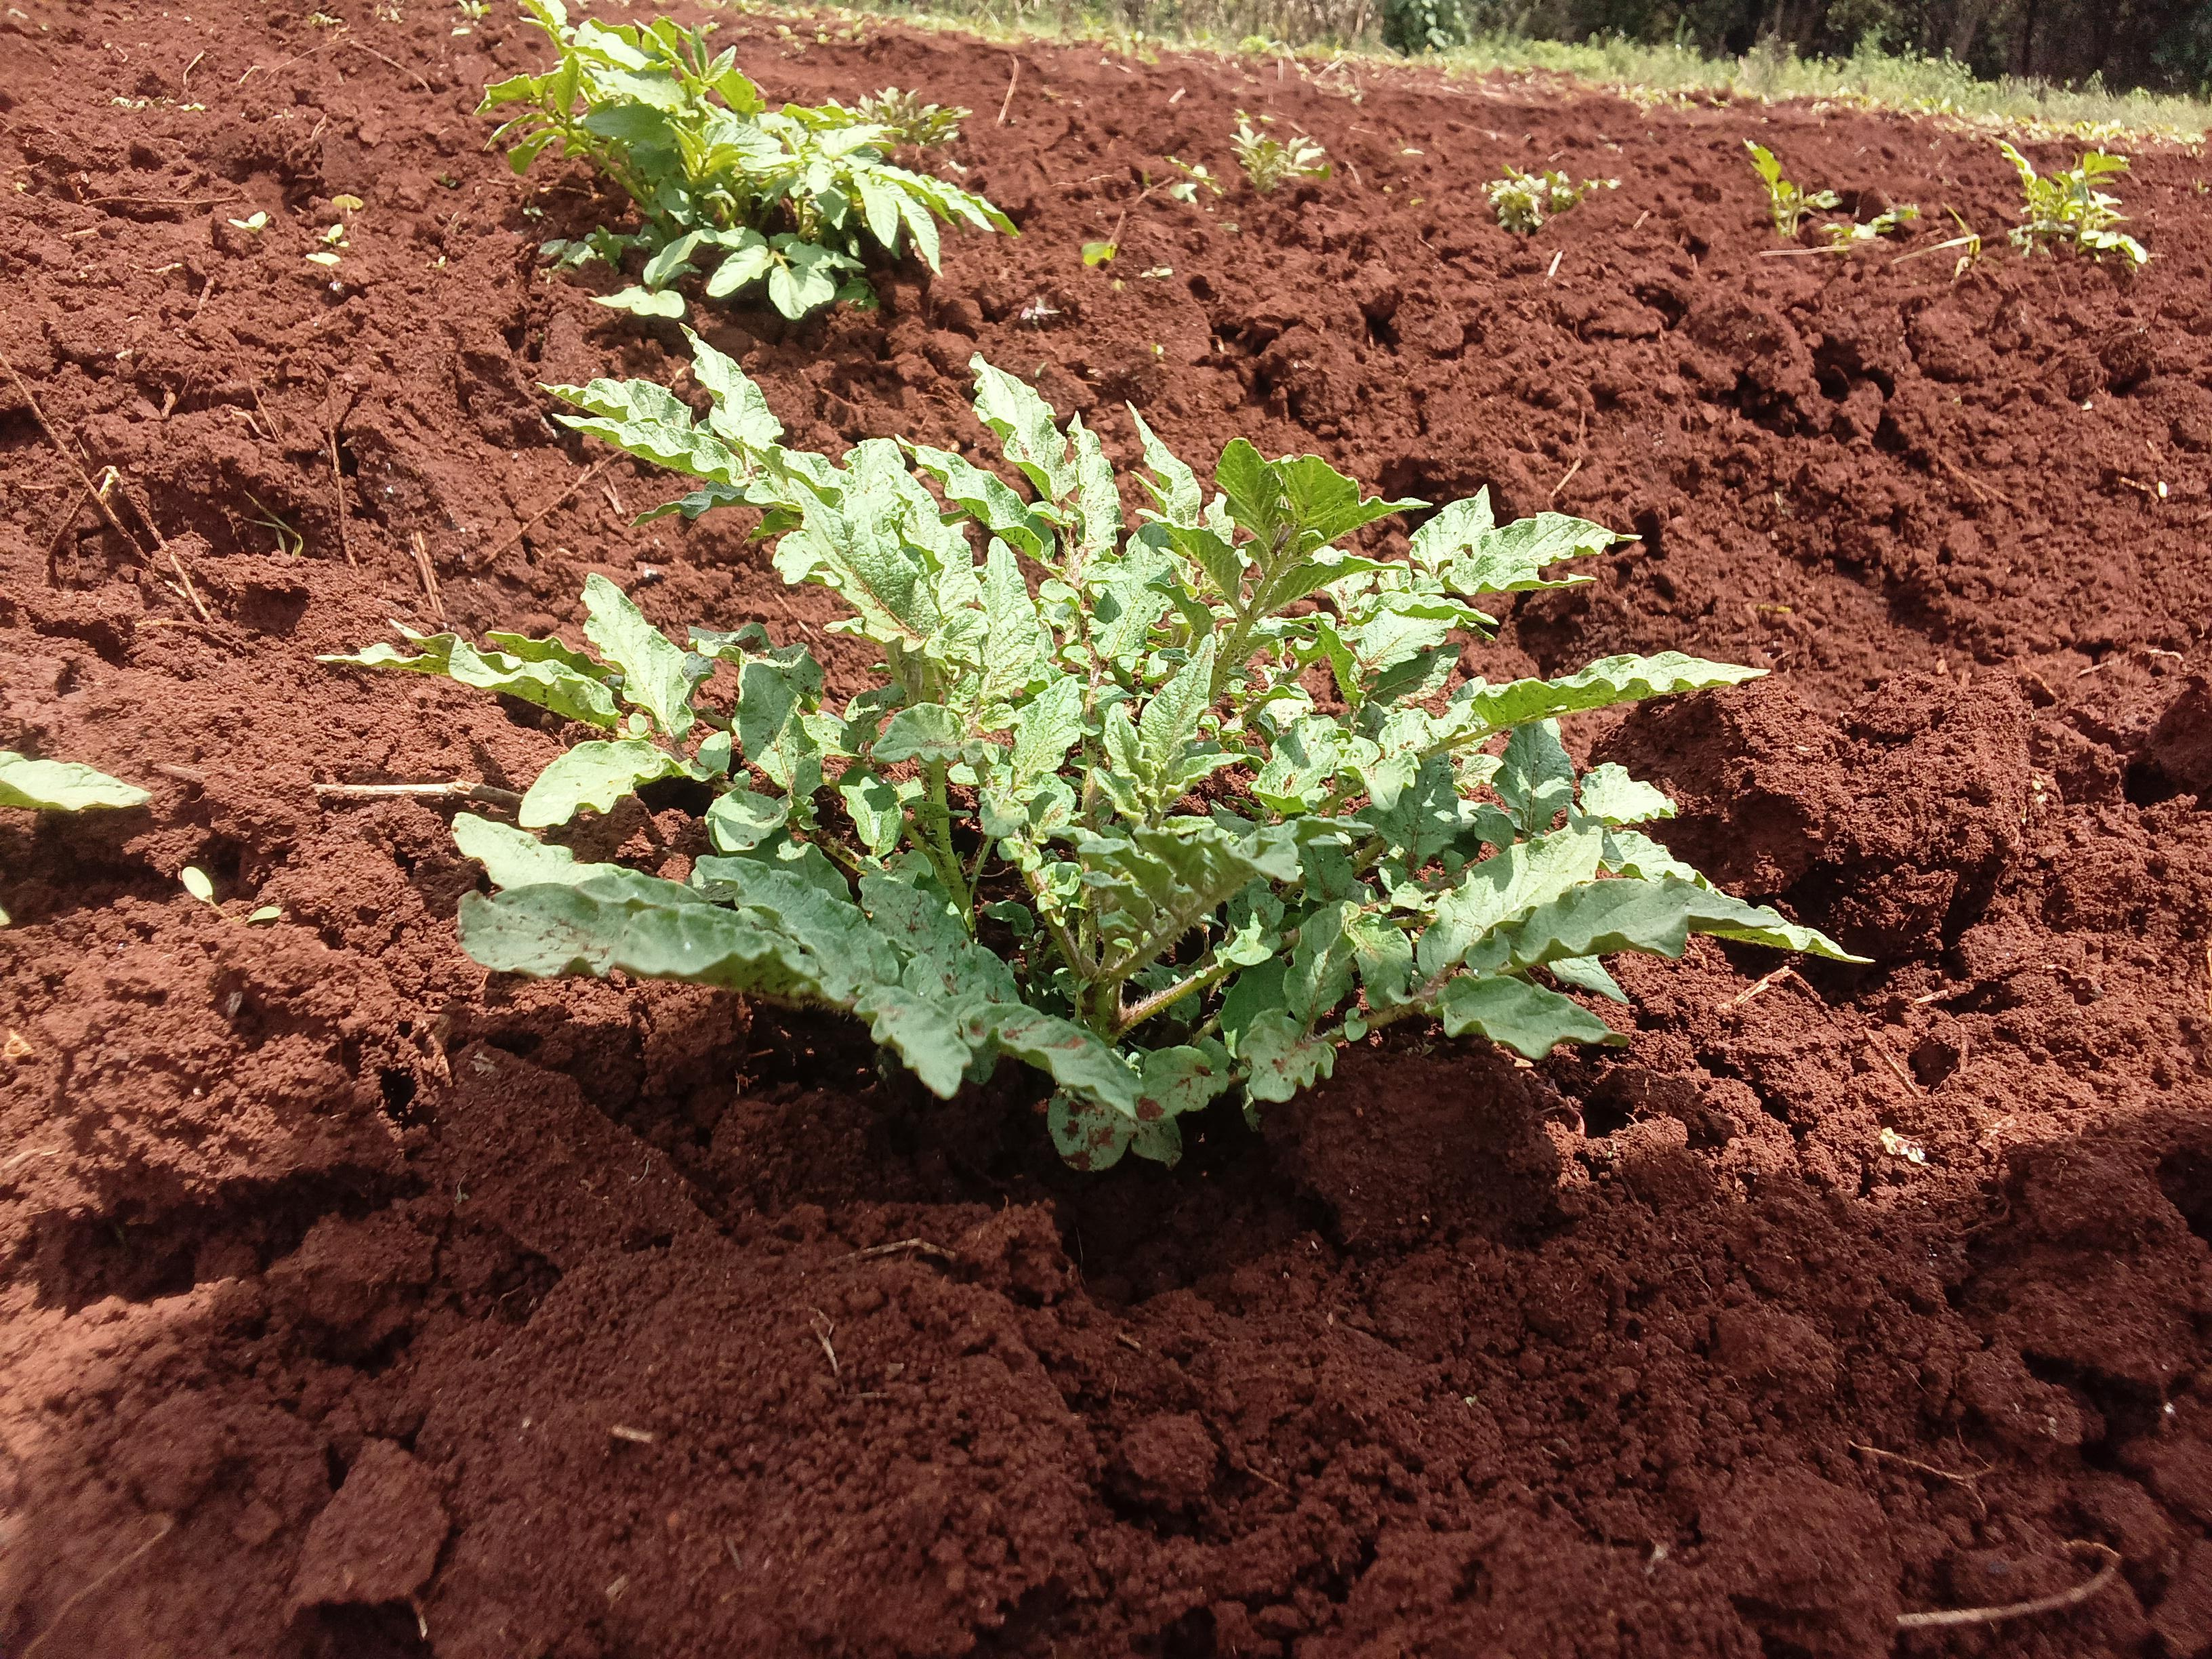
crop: potato
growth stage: sprouting emergence
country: Kenya
